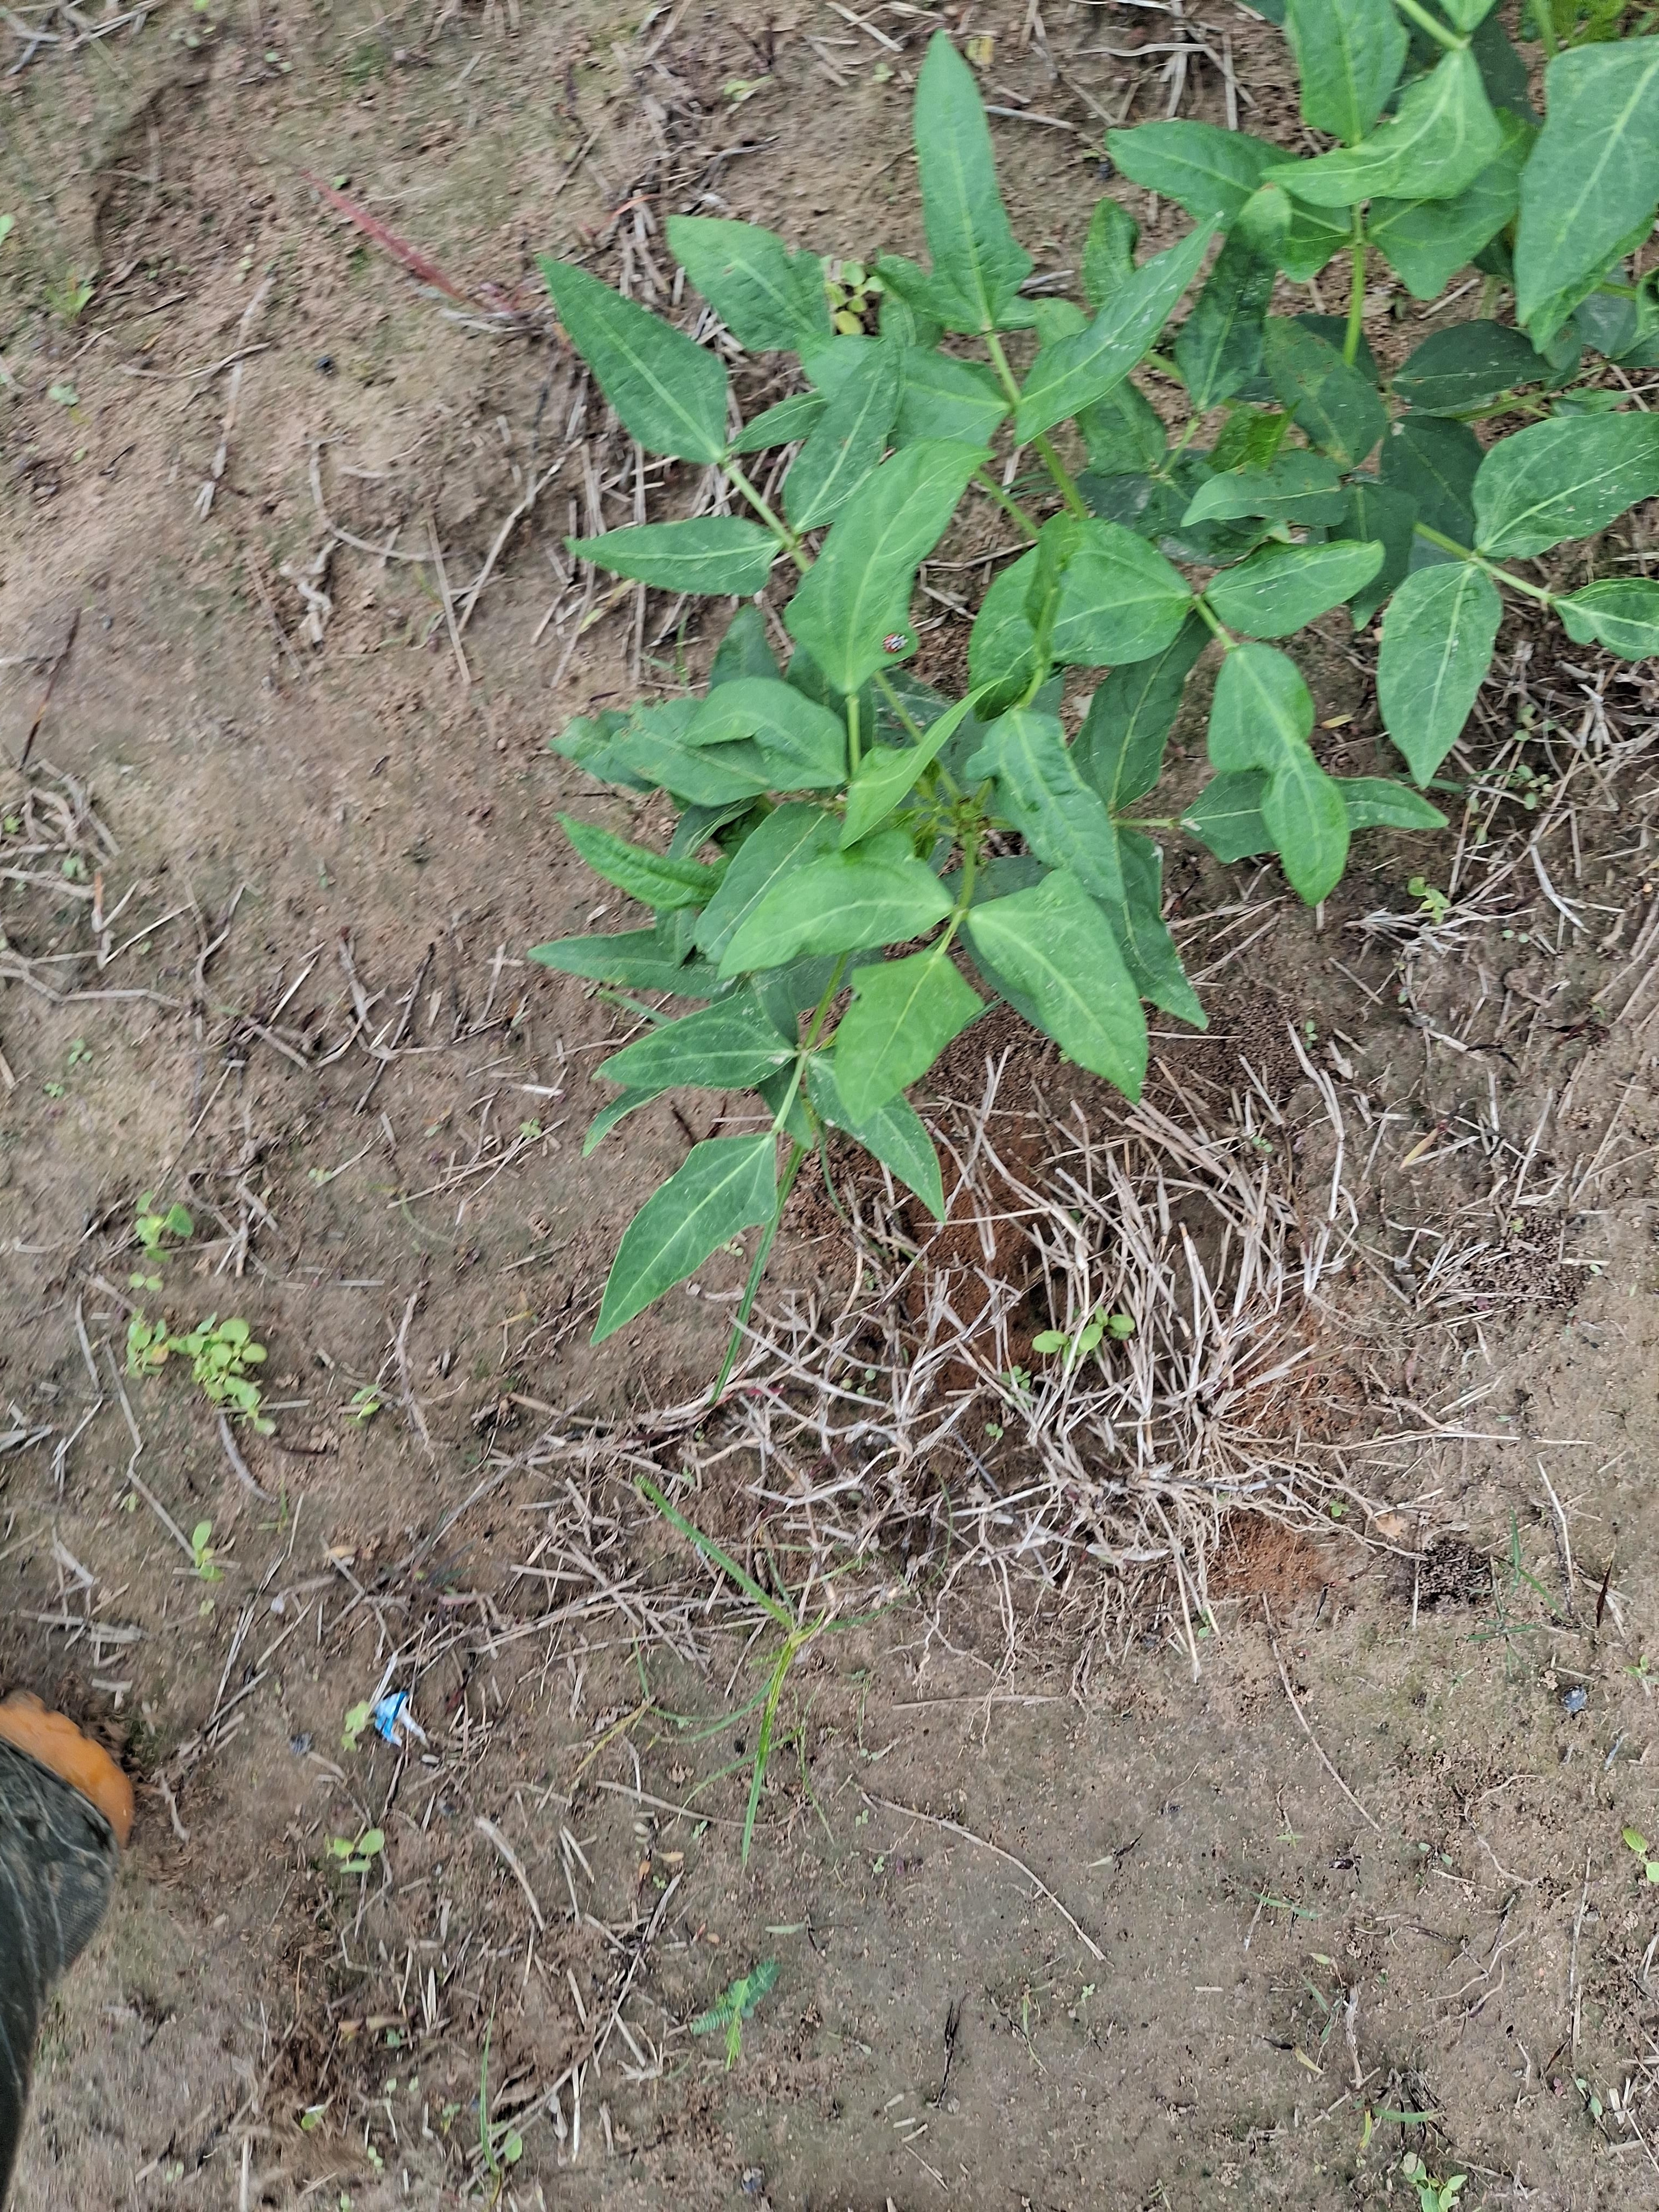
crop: cowpea
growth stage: emergence
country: Nigeria
